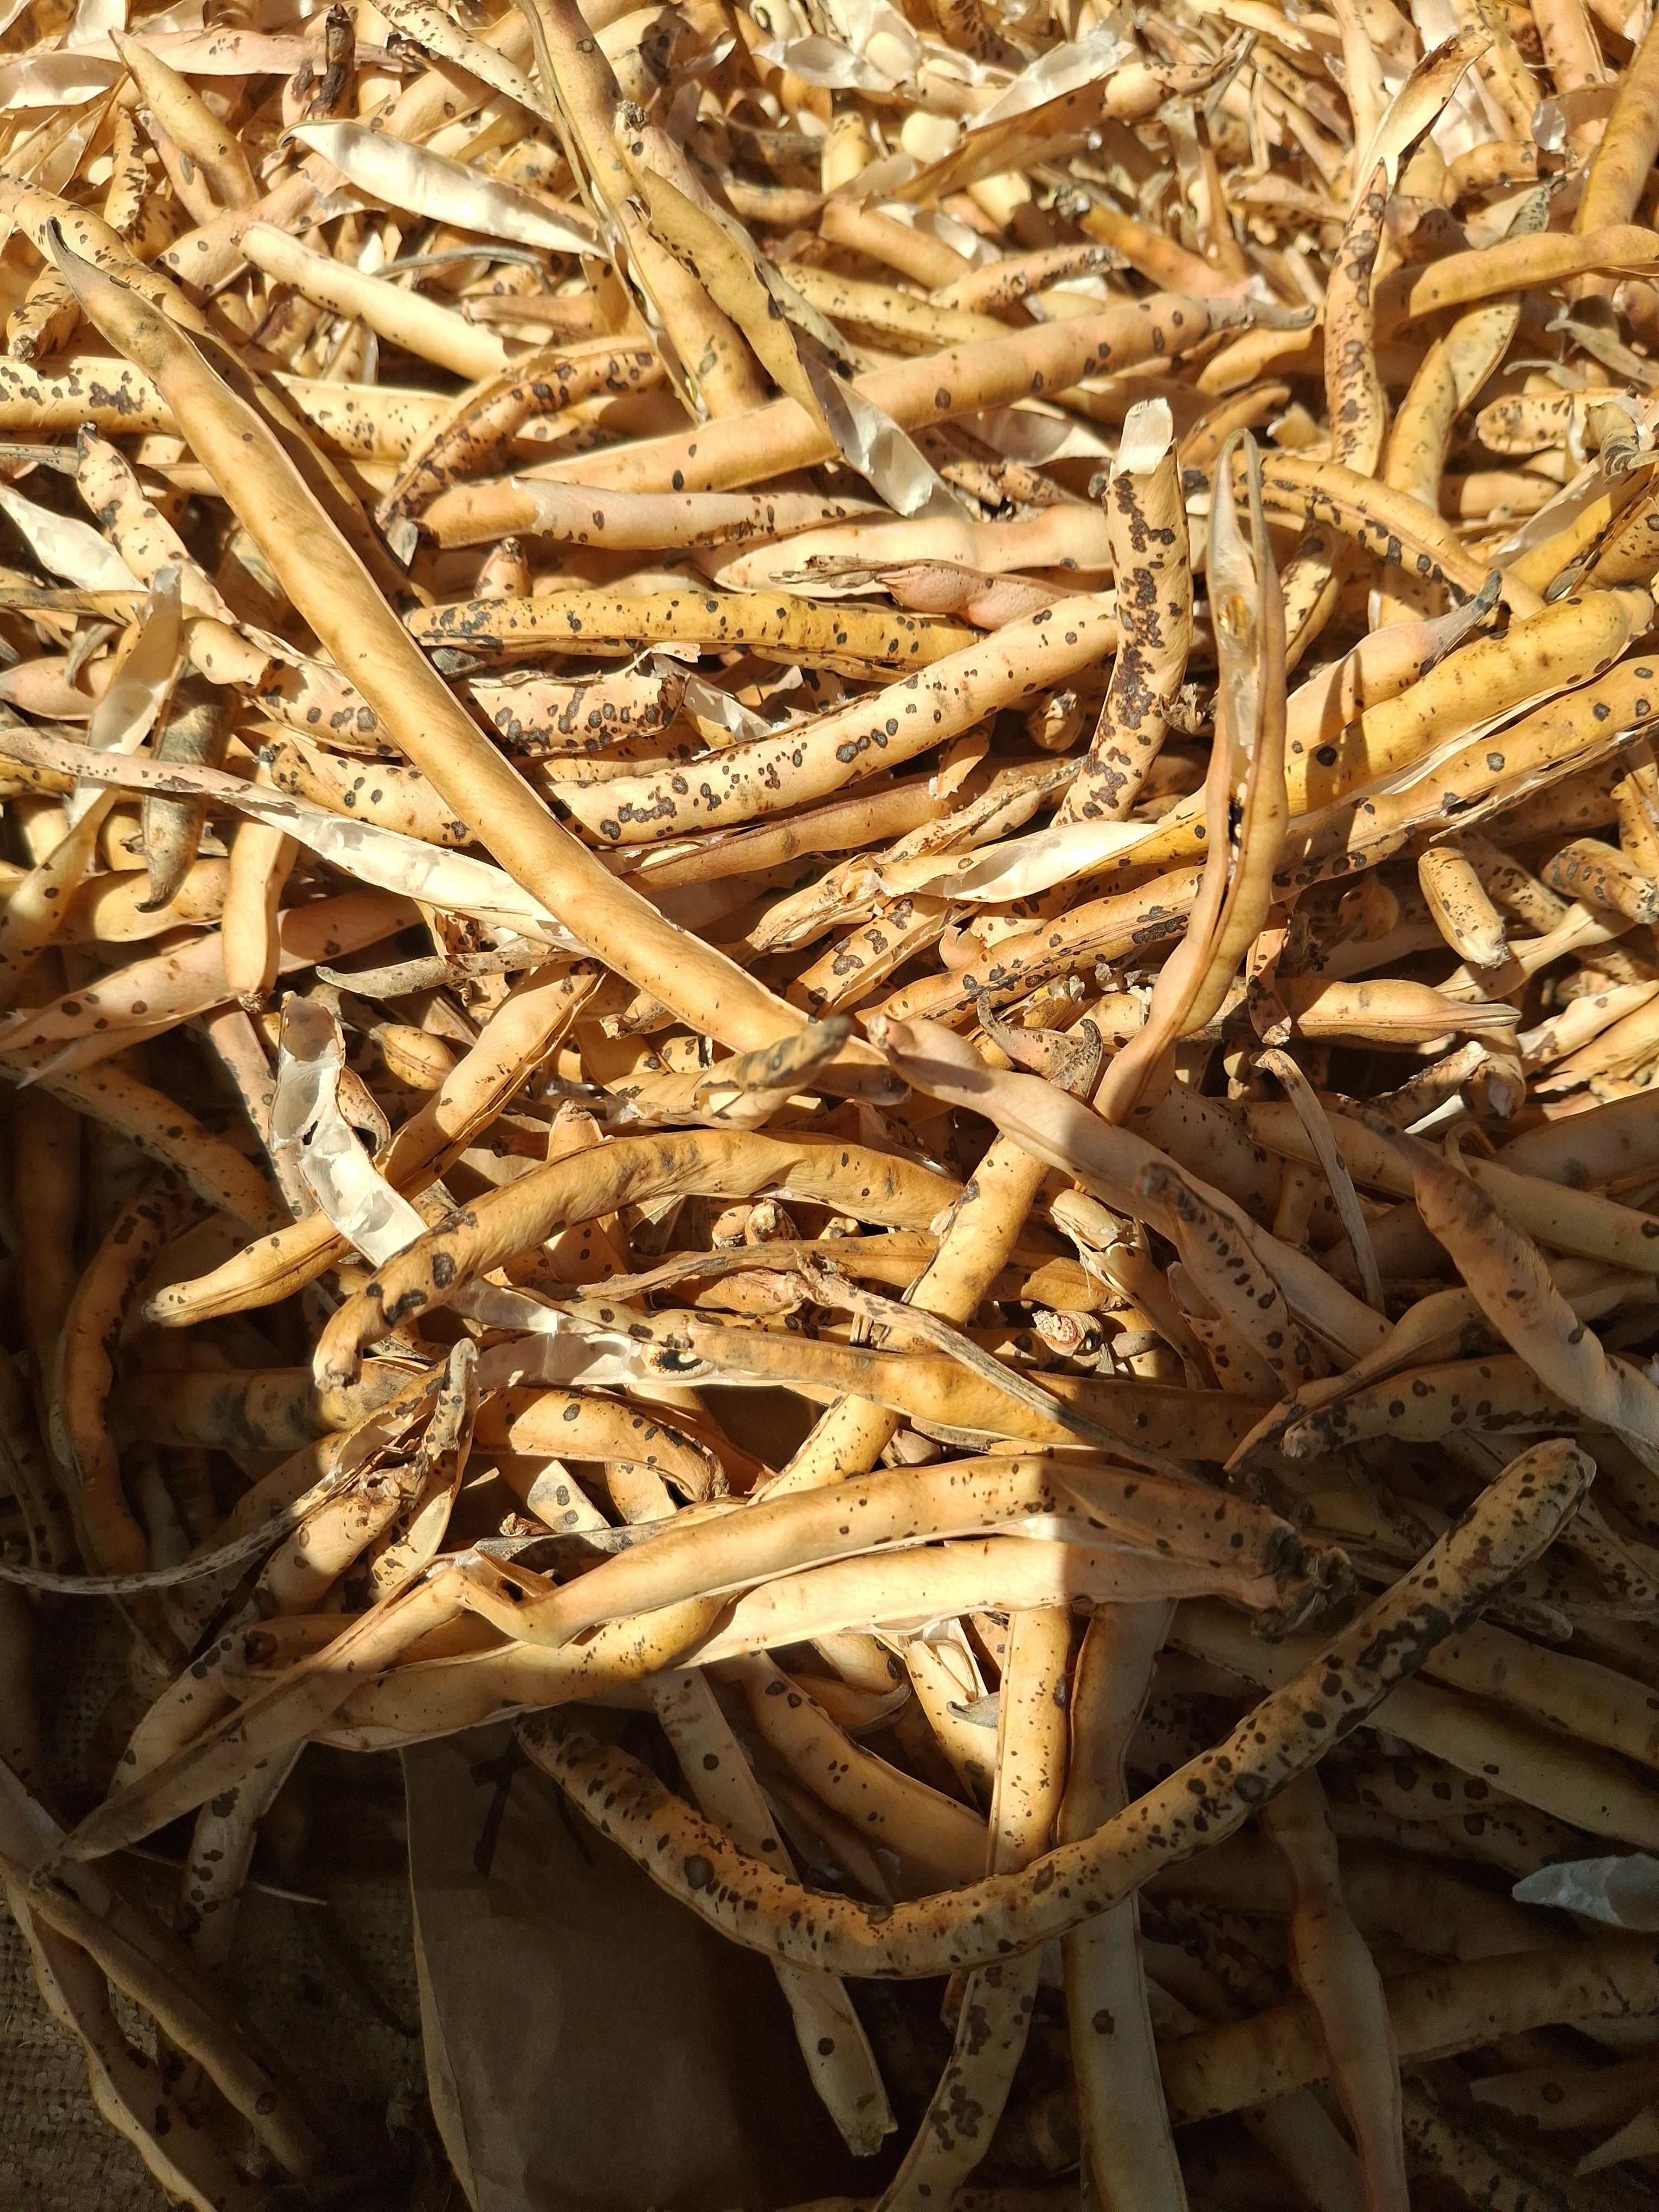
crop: cowpea
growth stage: harvest
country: Nigeria
